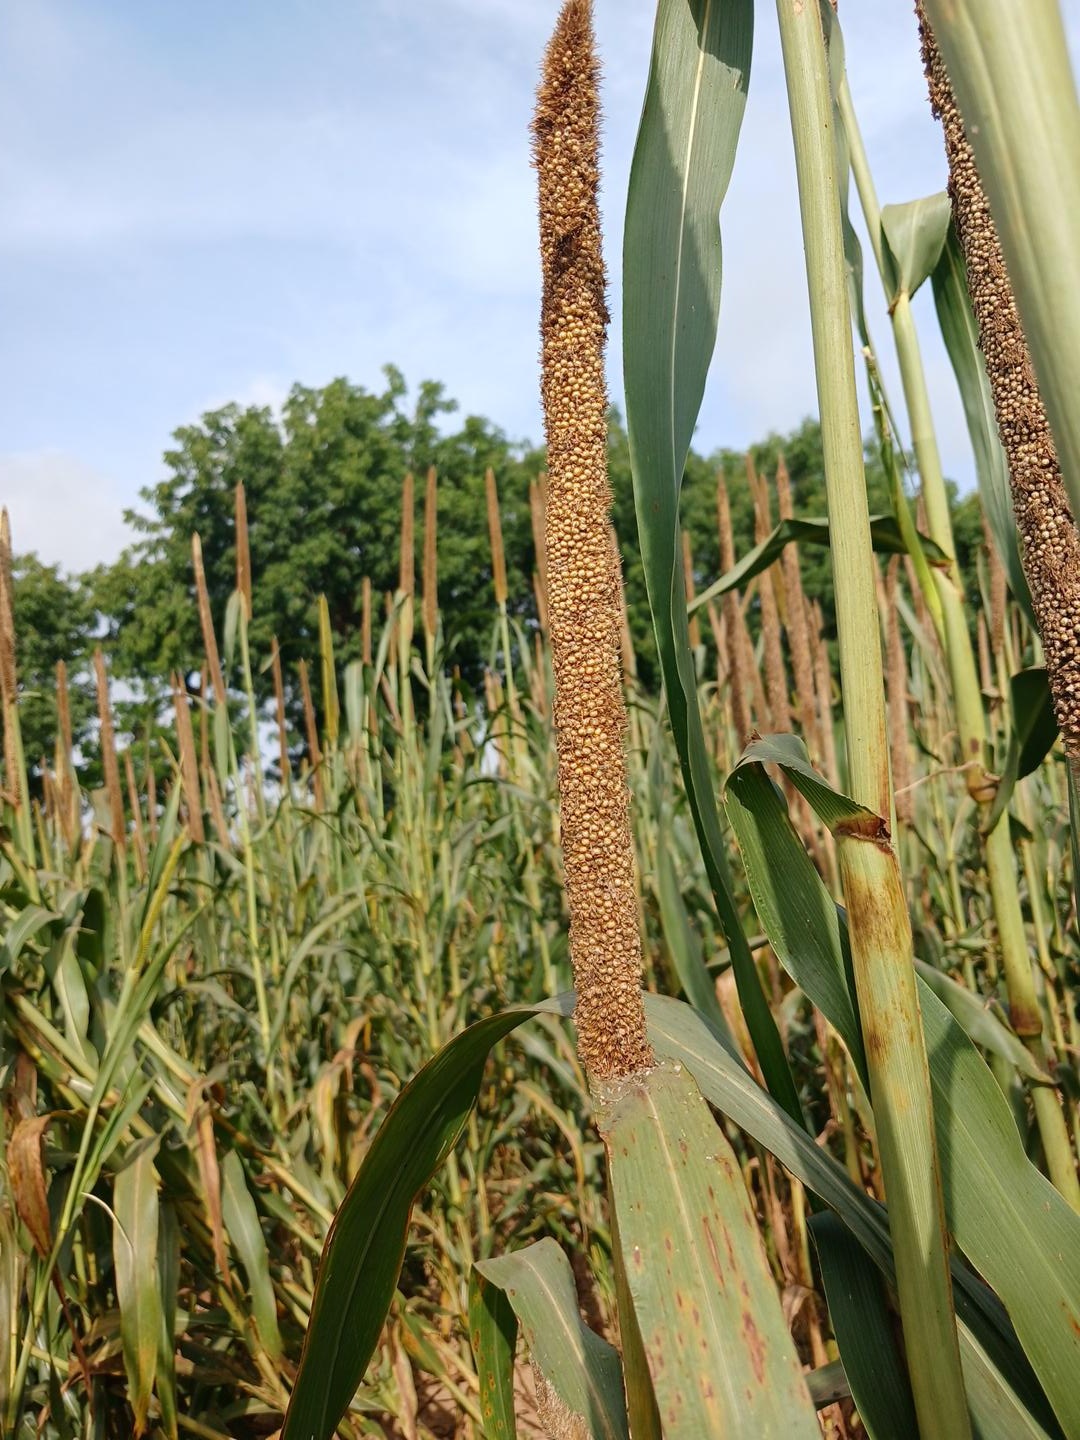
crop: pearl millet
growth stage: maturity
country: Senegal
